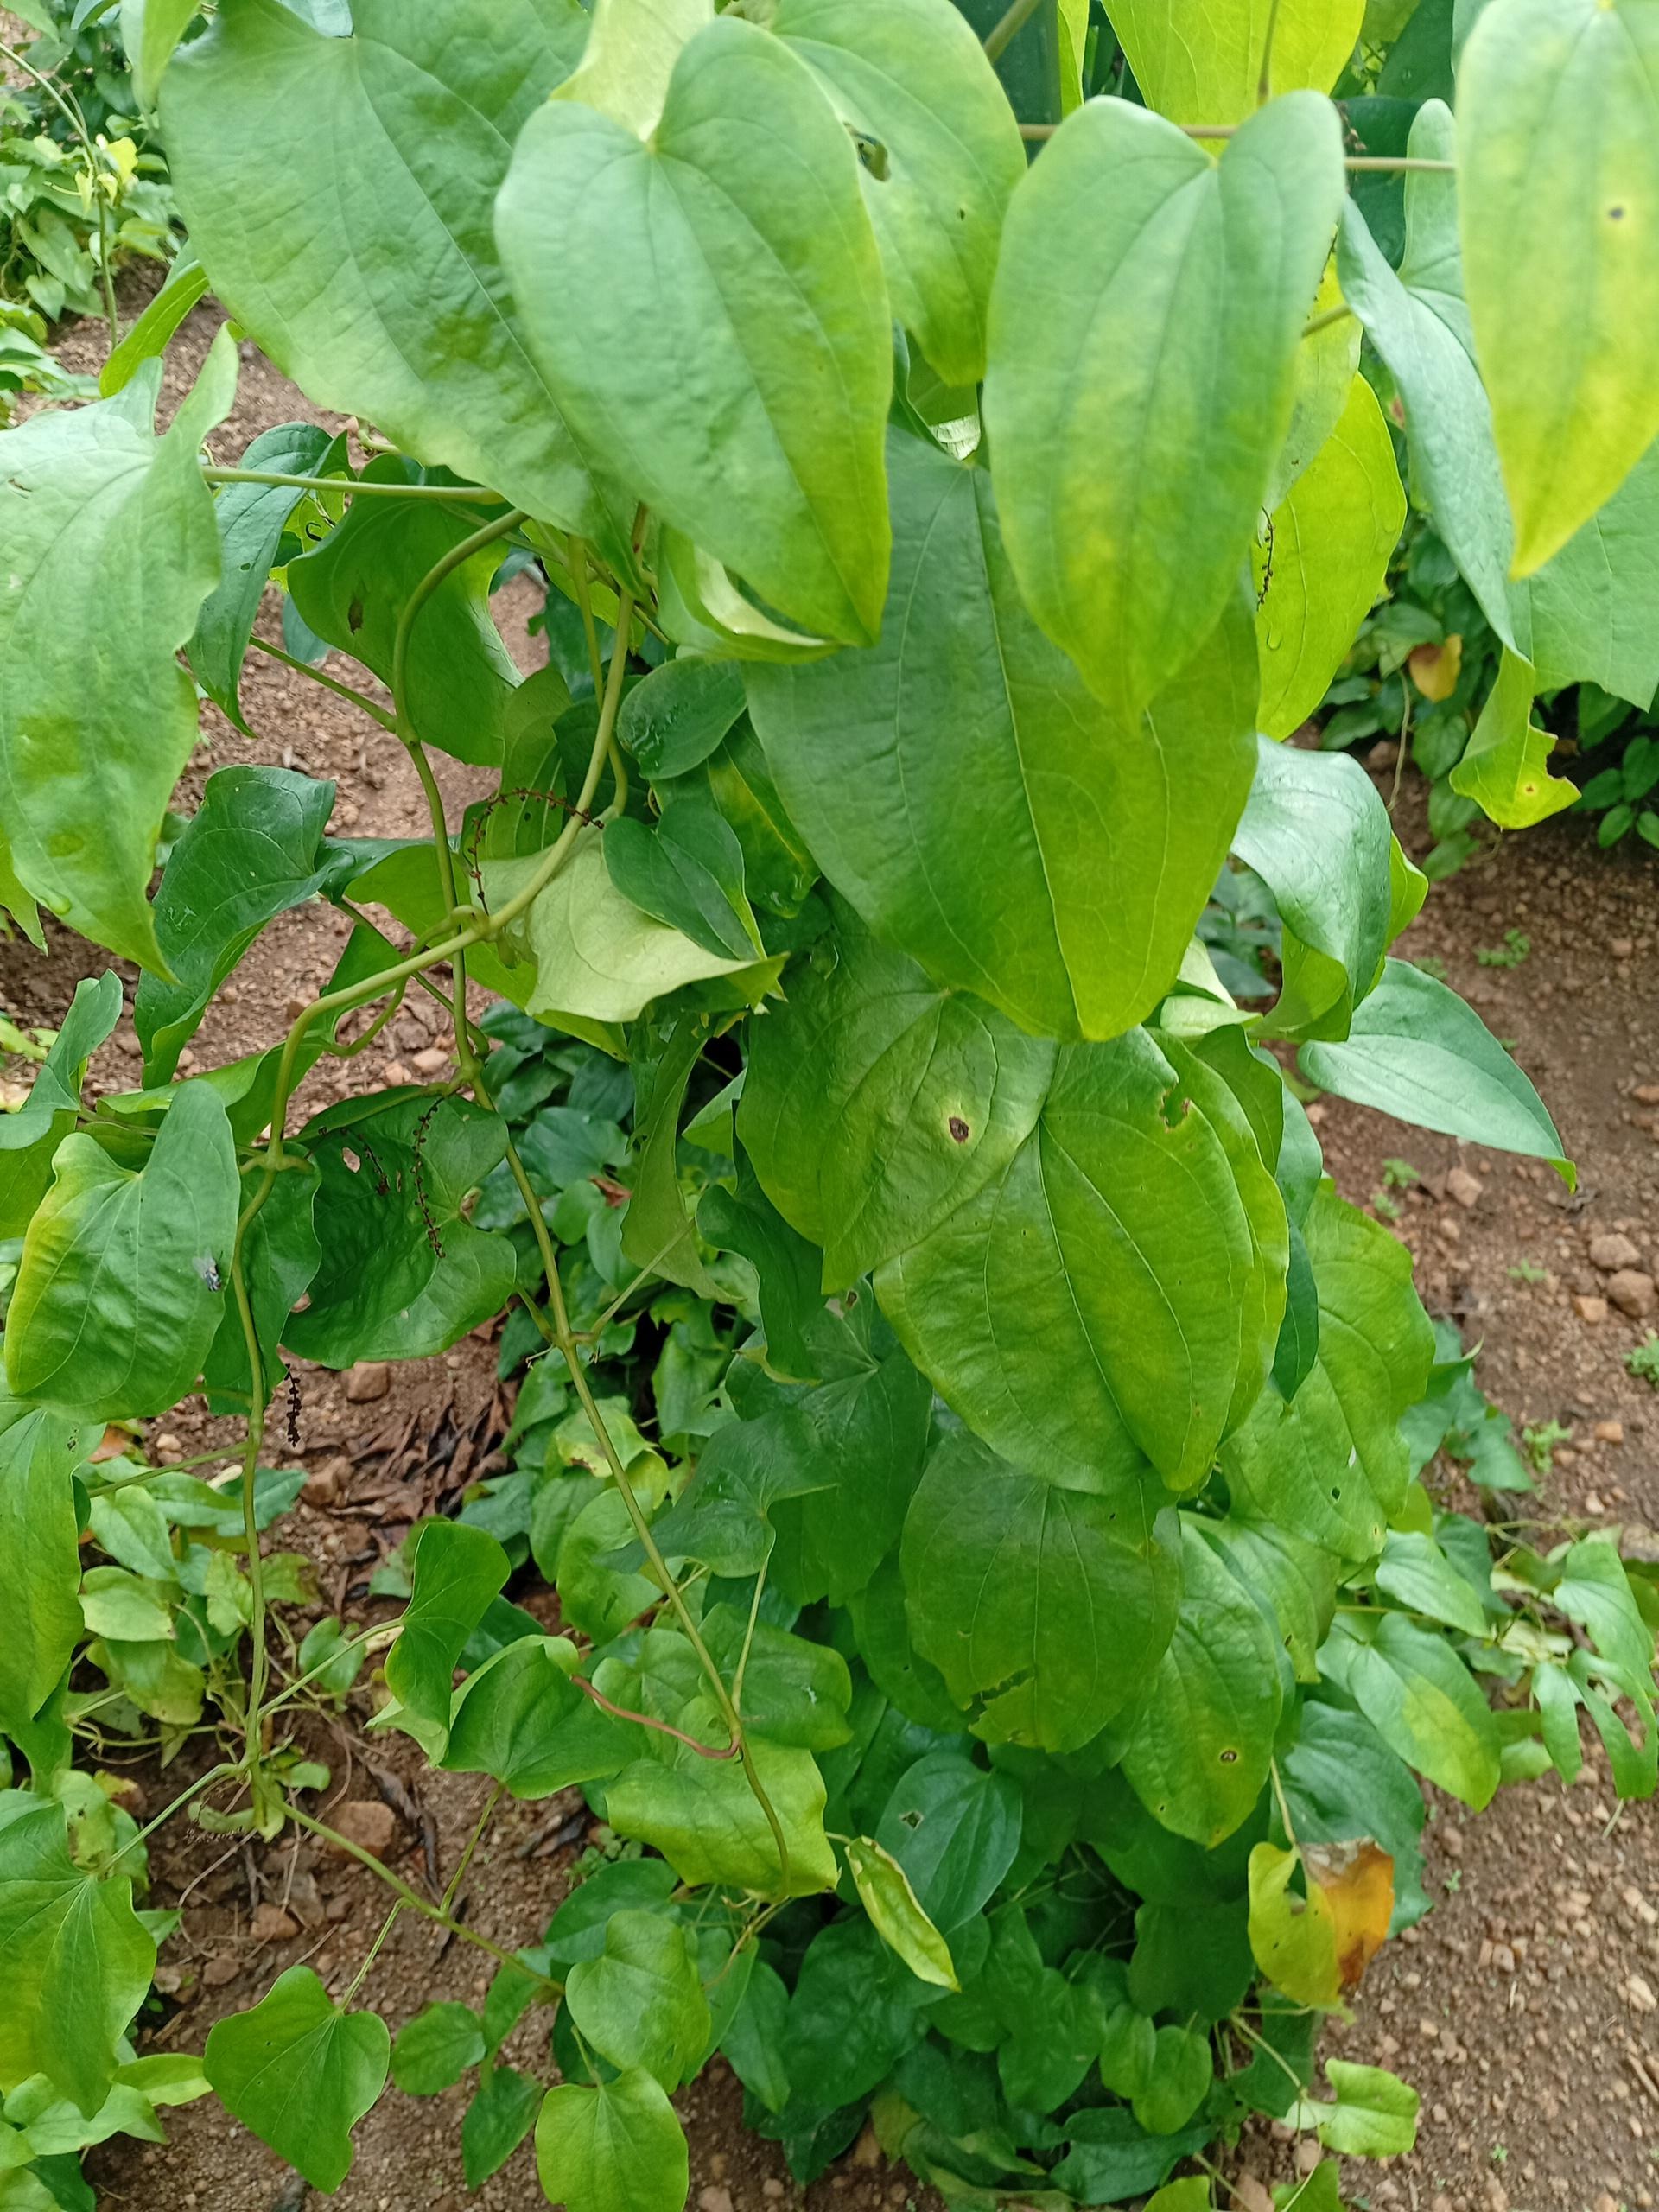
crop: yam
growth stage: vegetative
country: Nigeria
